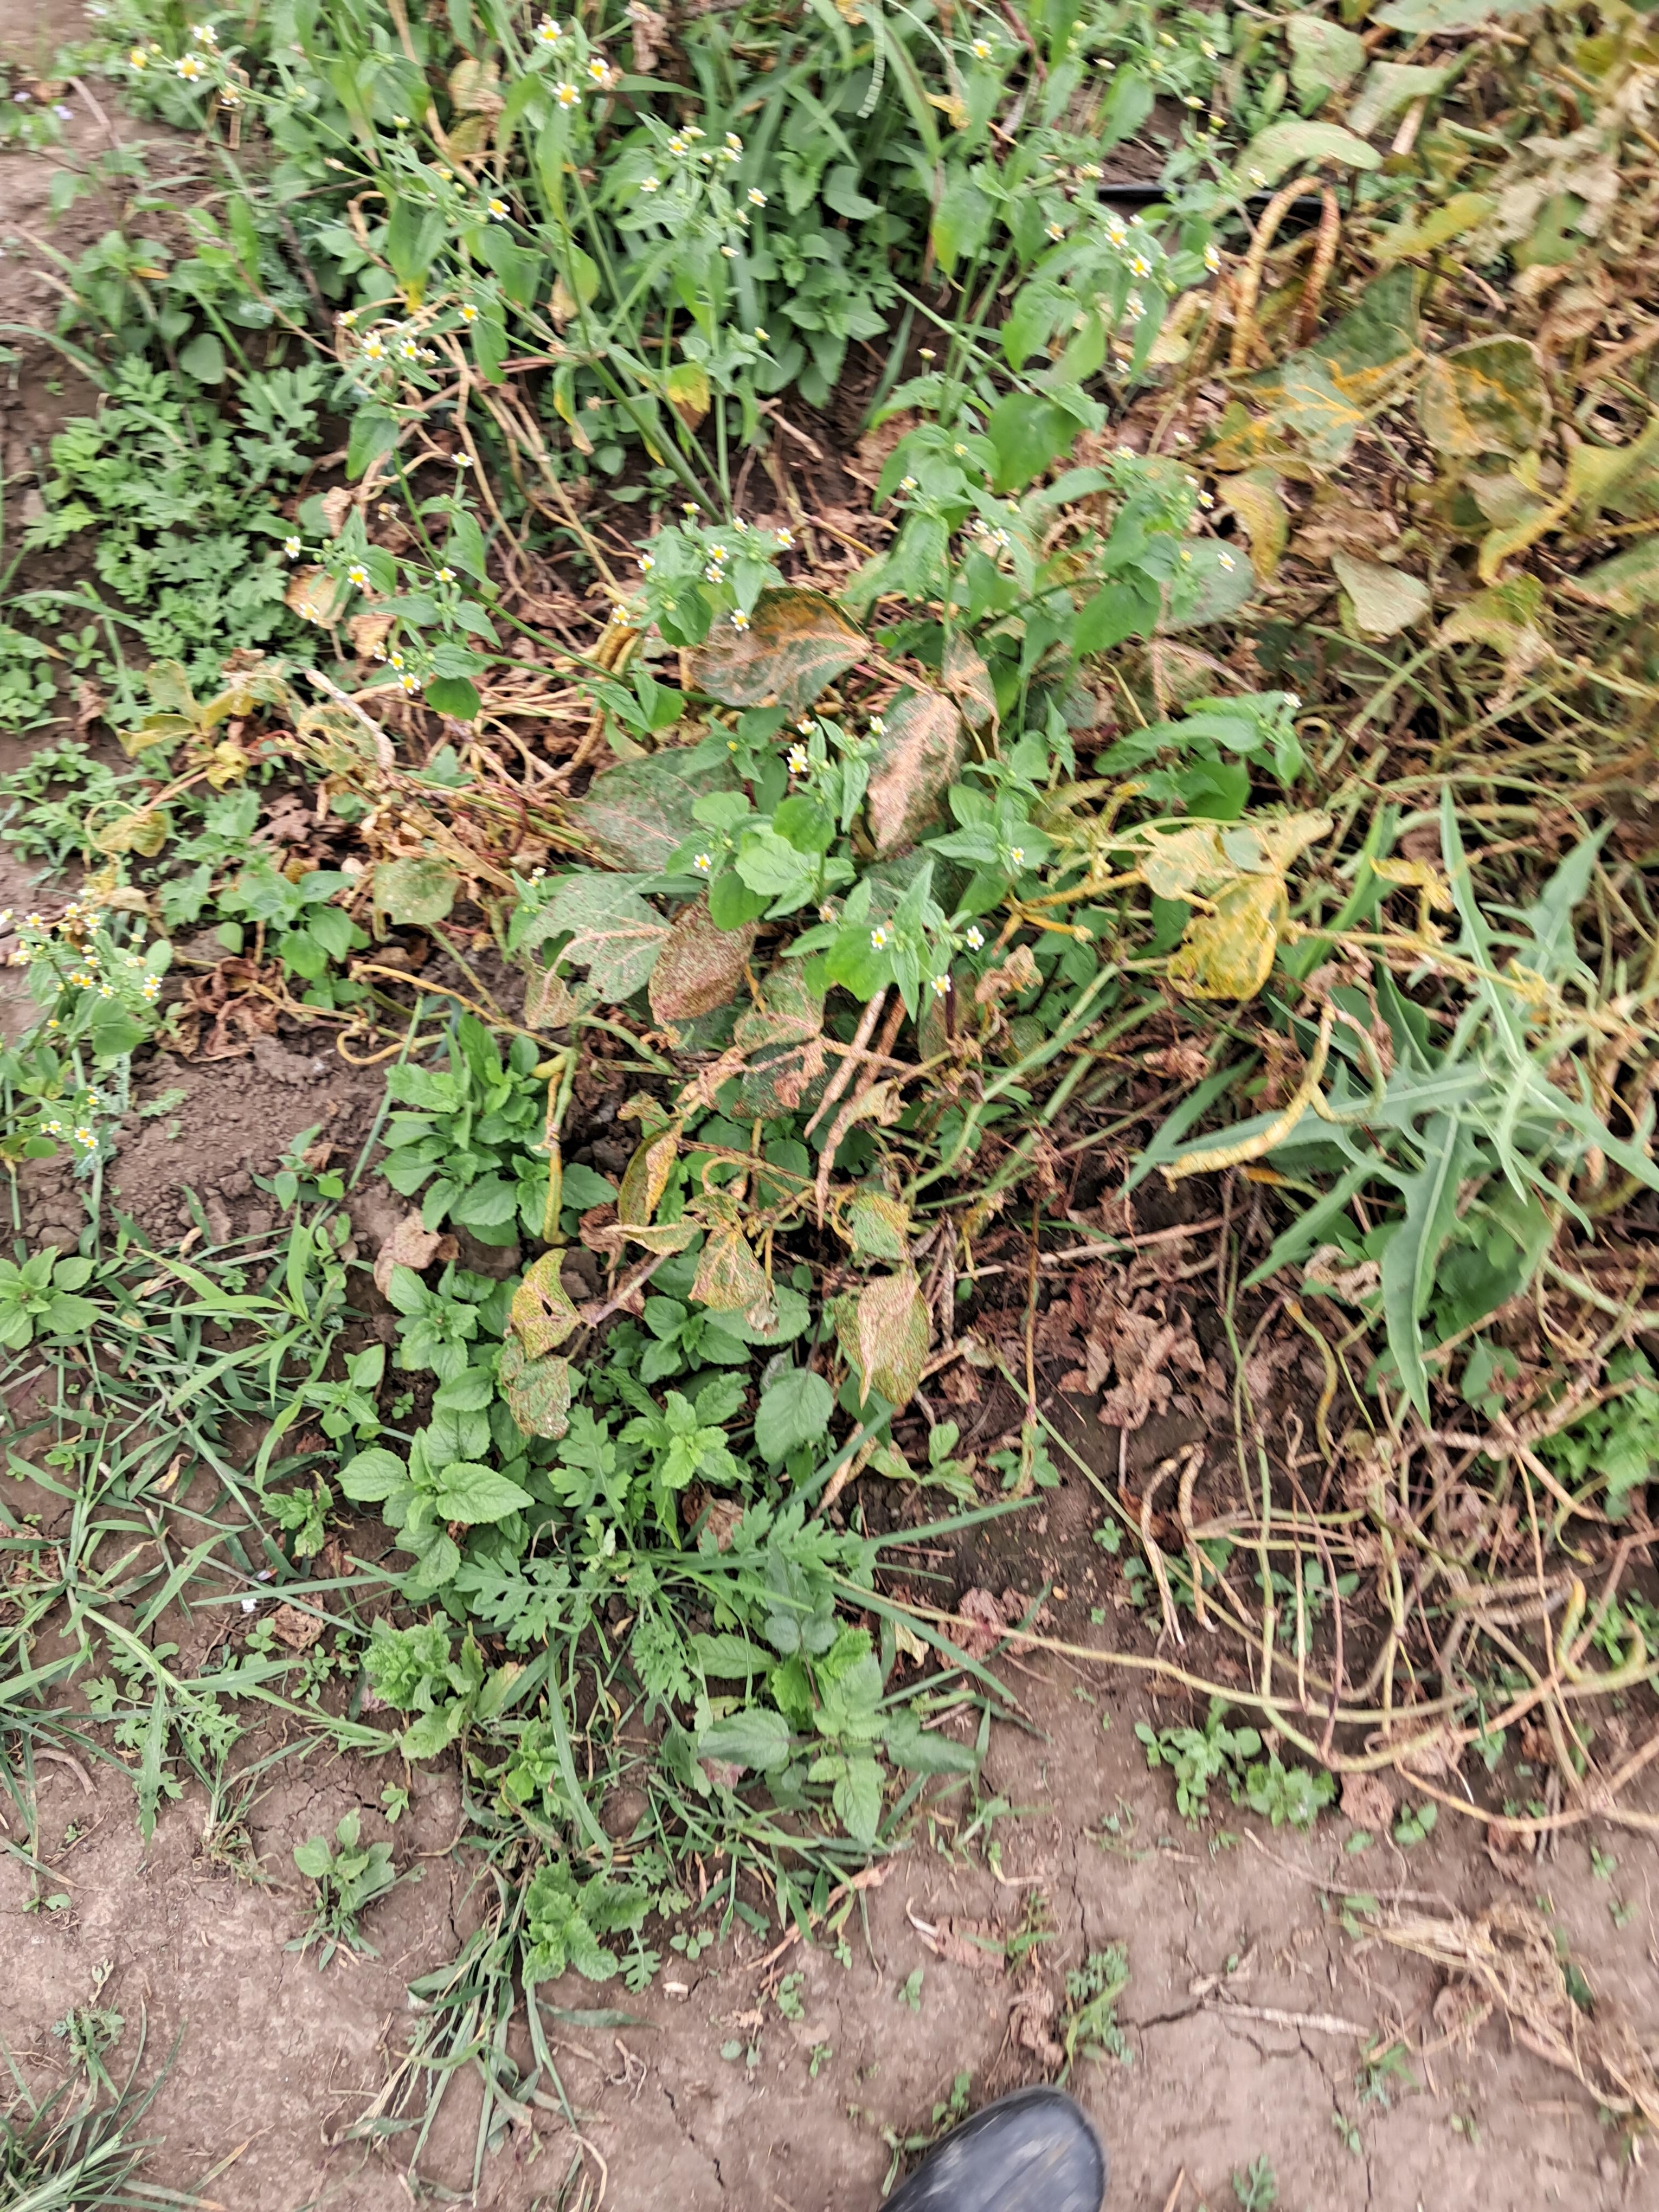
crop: cowpea
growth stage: development pod
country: Tanzania
